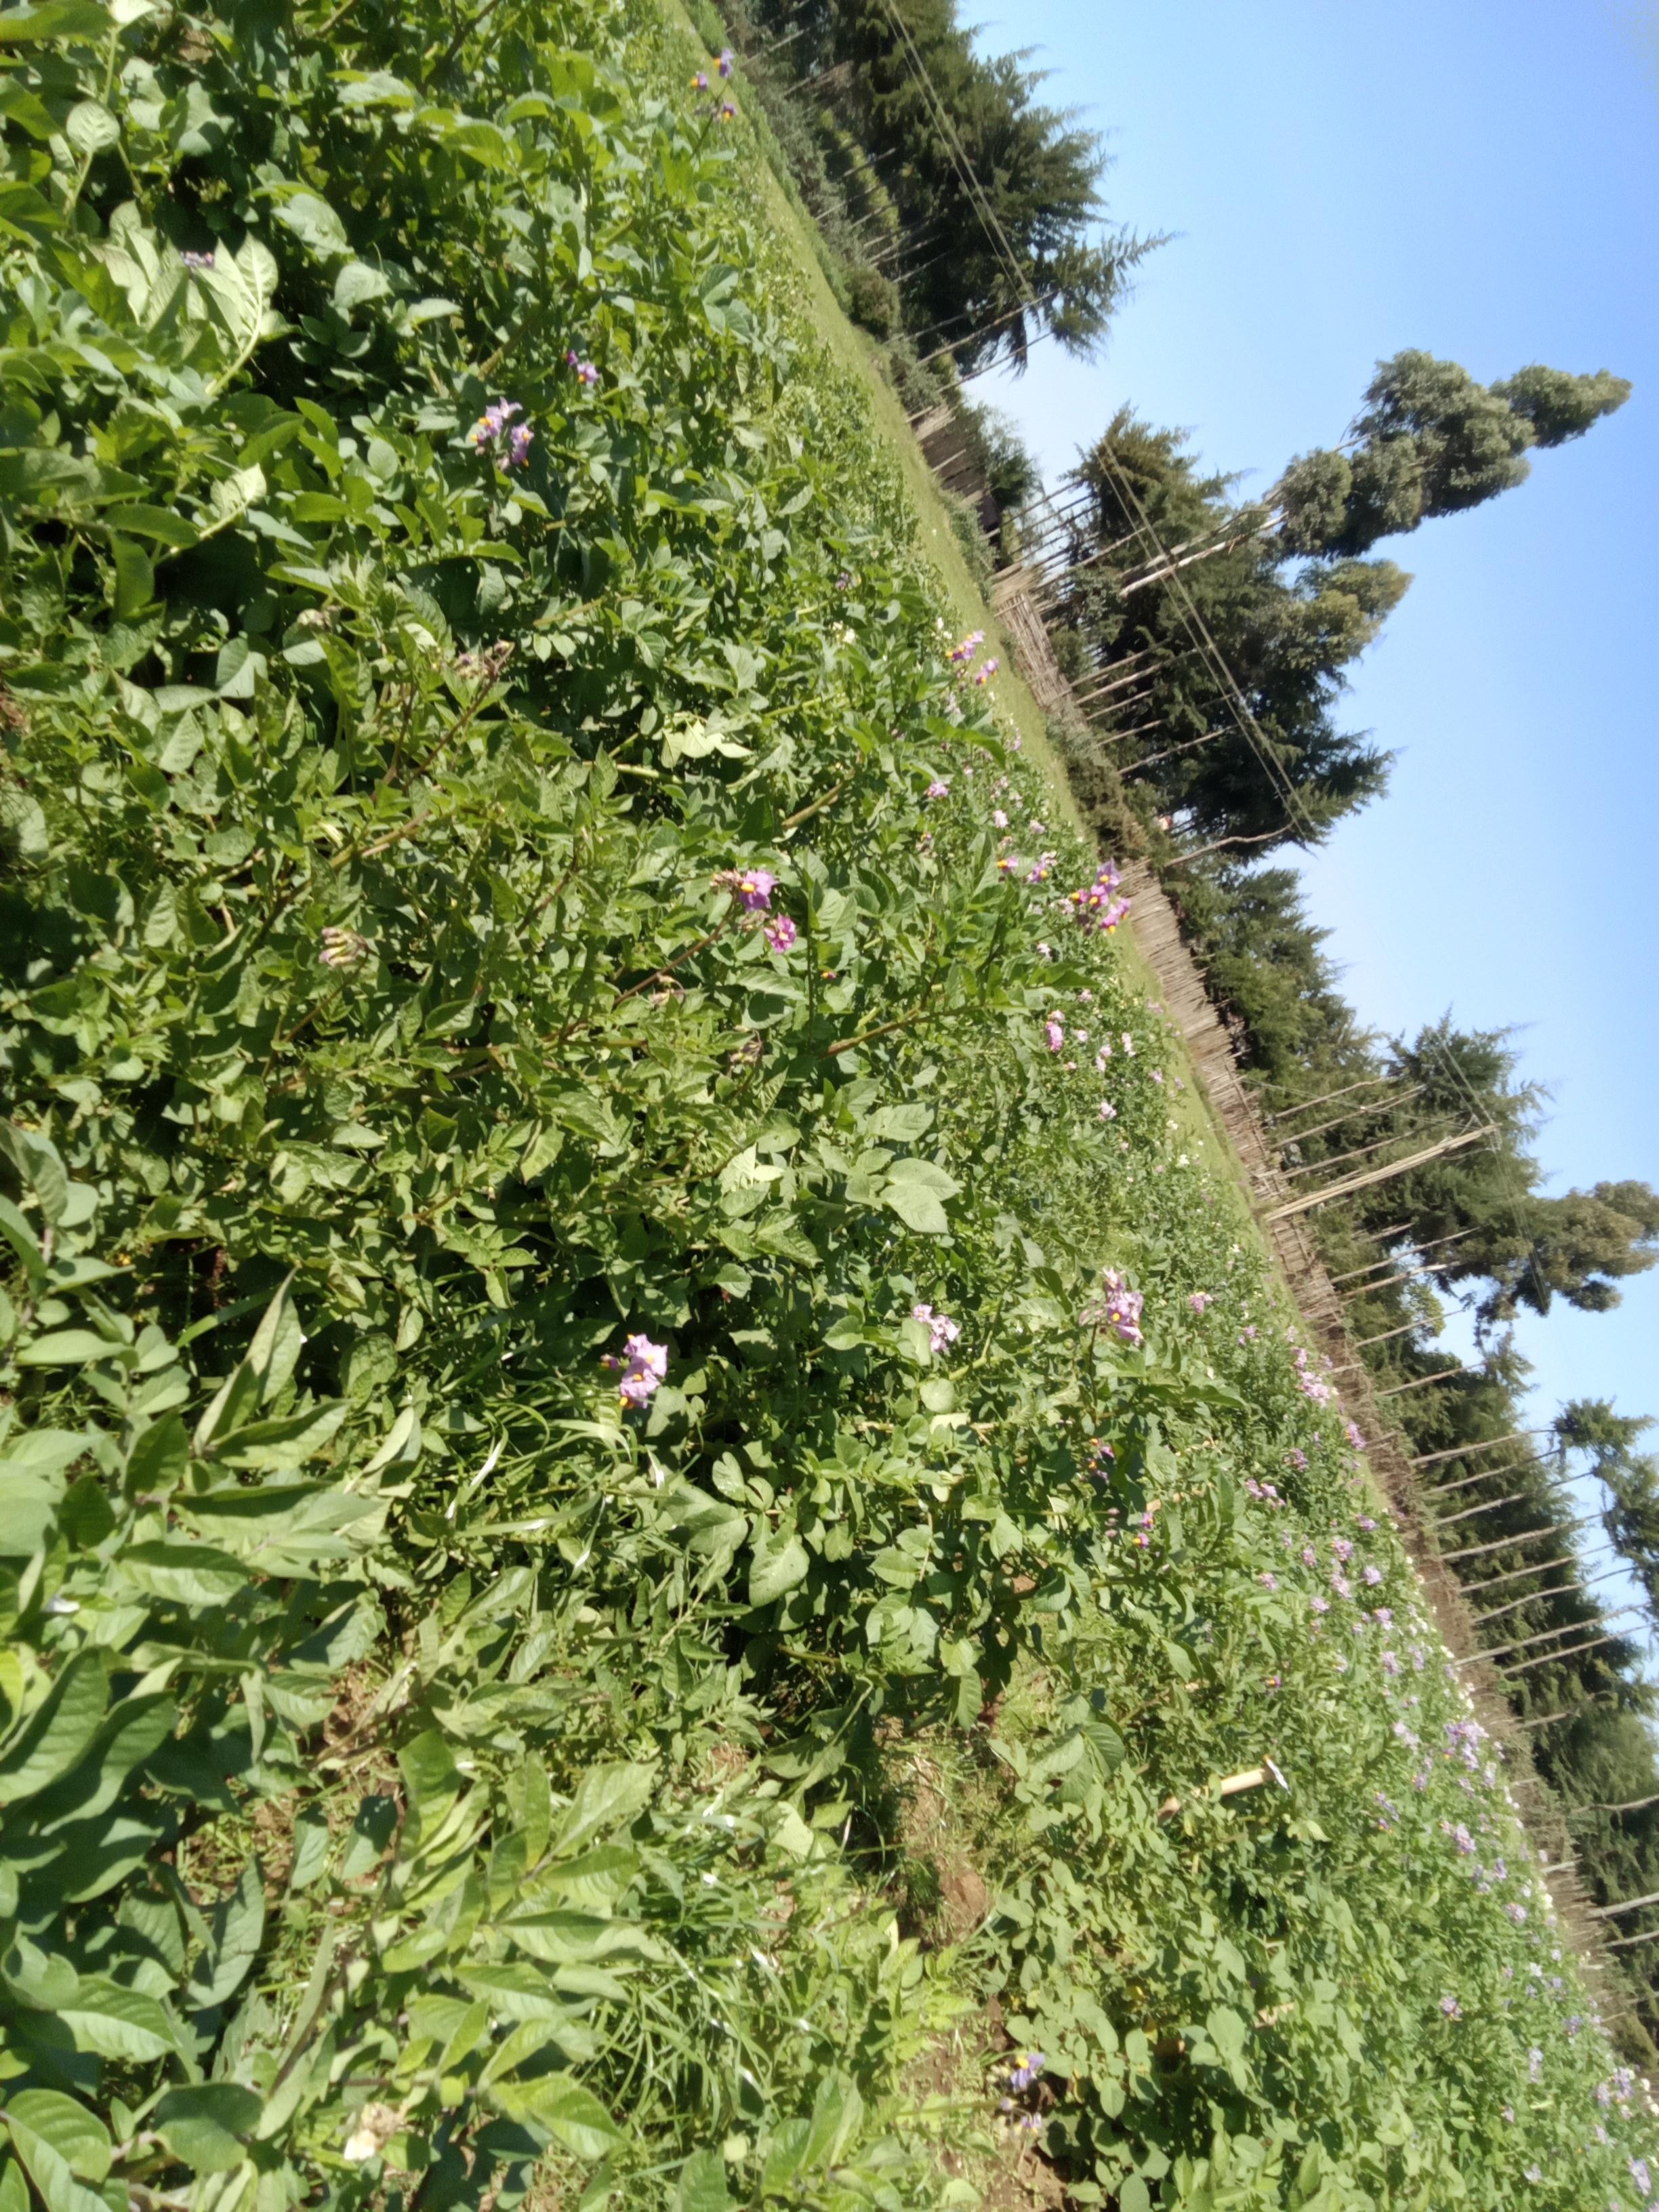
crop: potato
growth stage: maturity
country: Kenya
